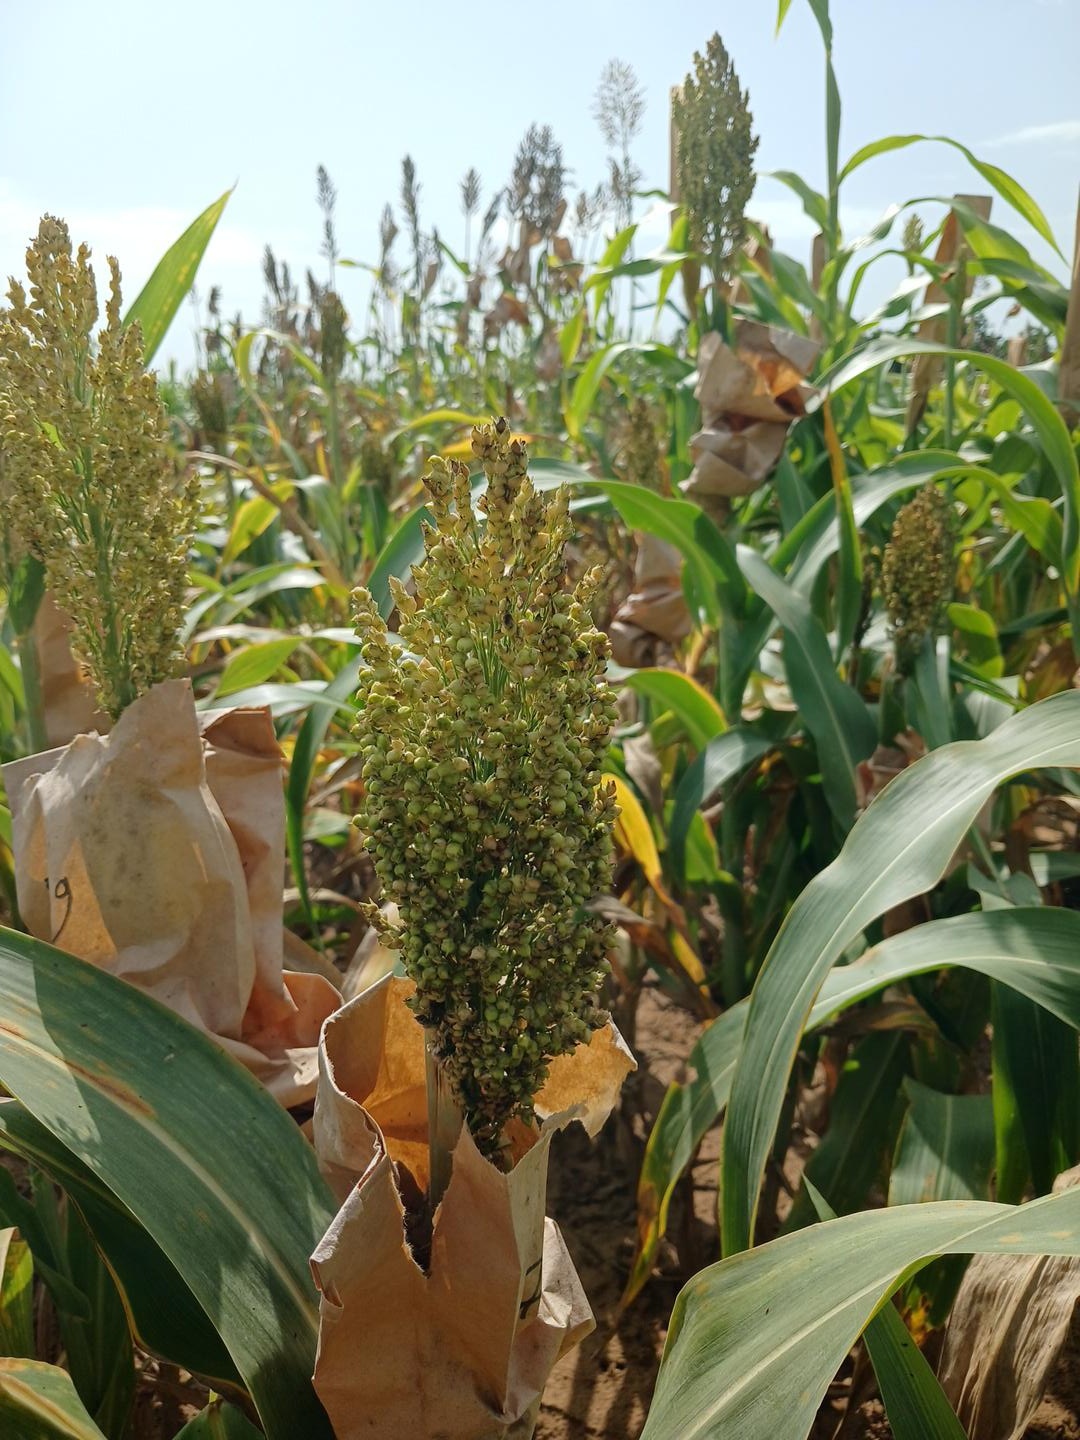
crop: sorghum
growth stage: filling grain
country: Senegal
